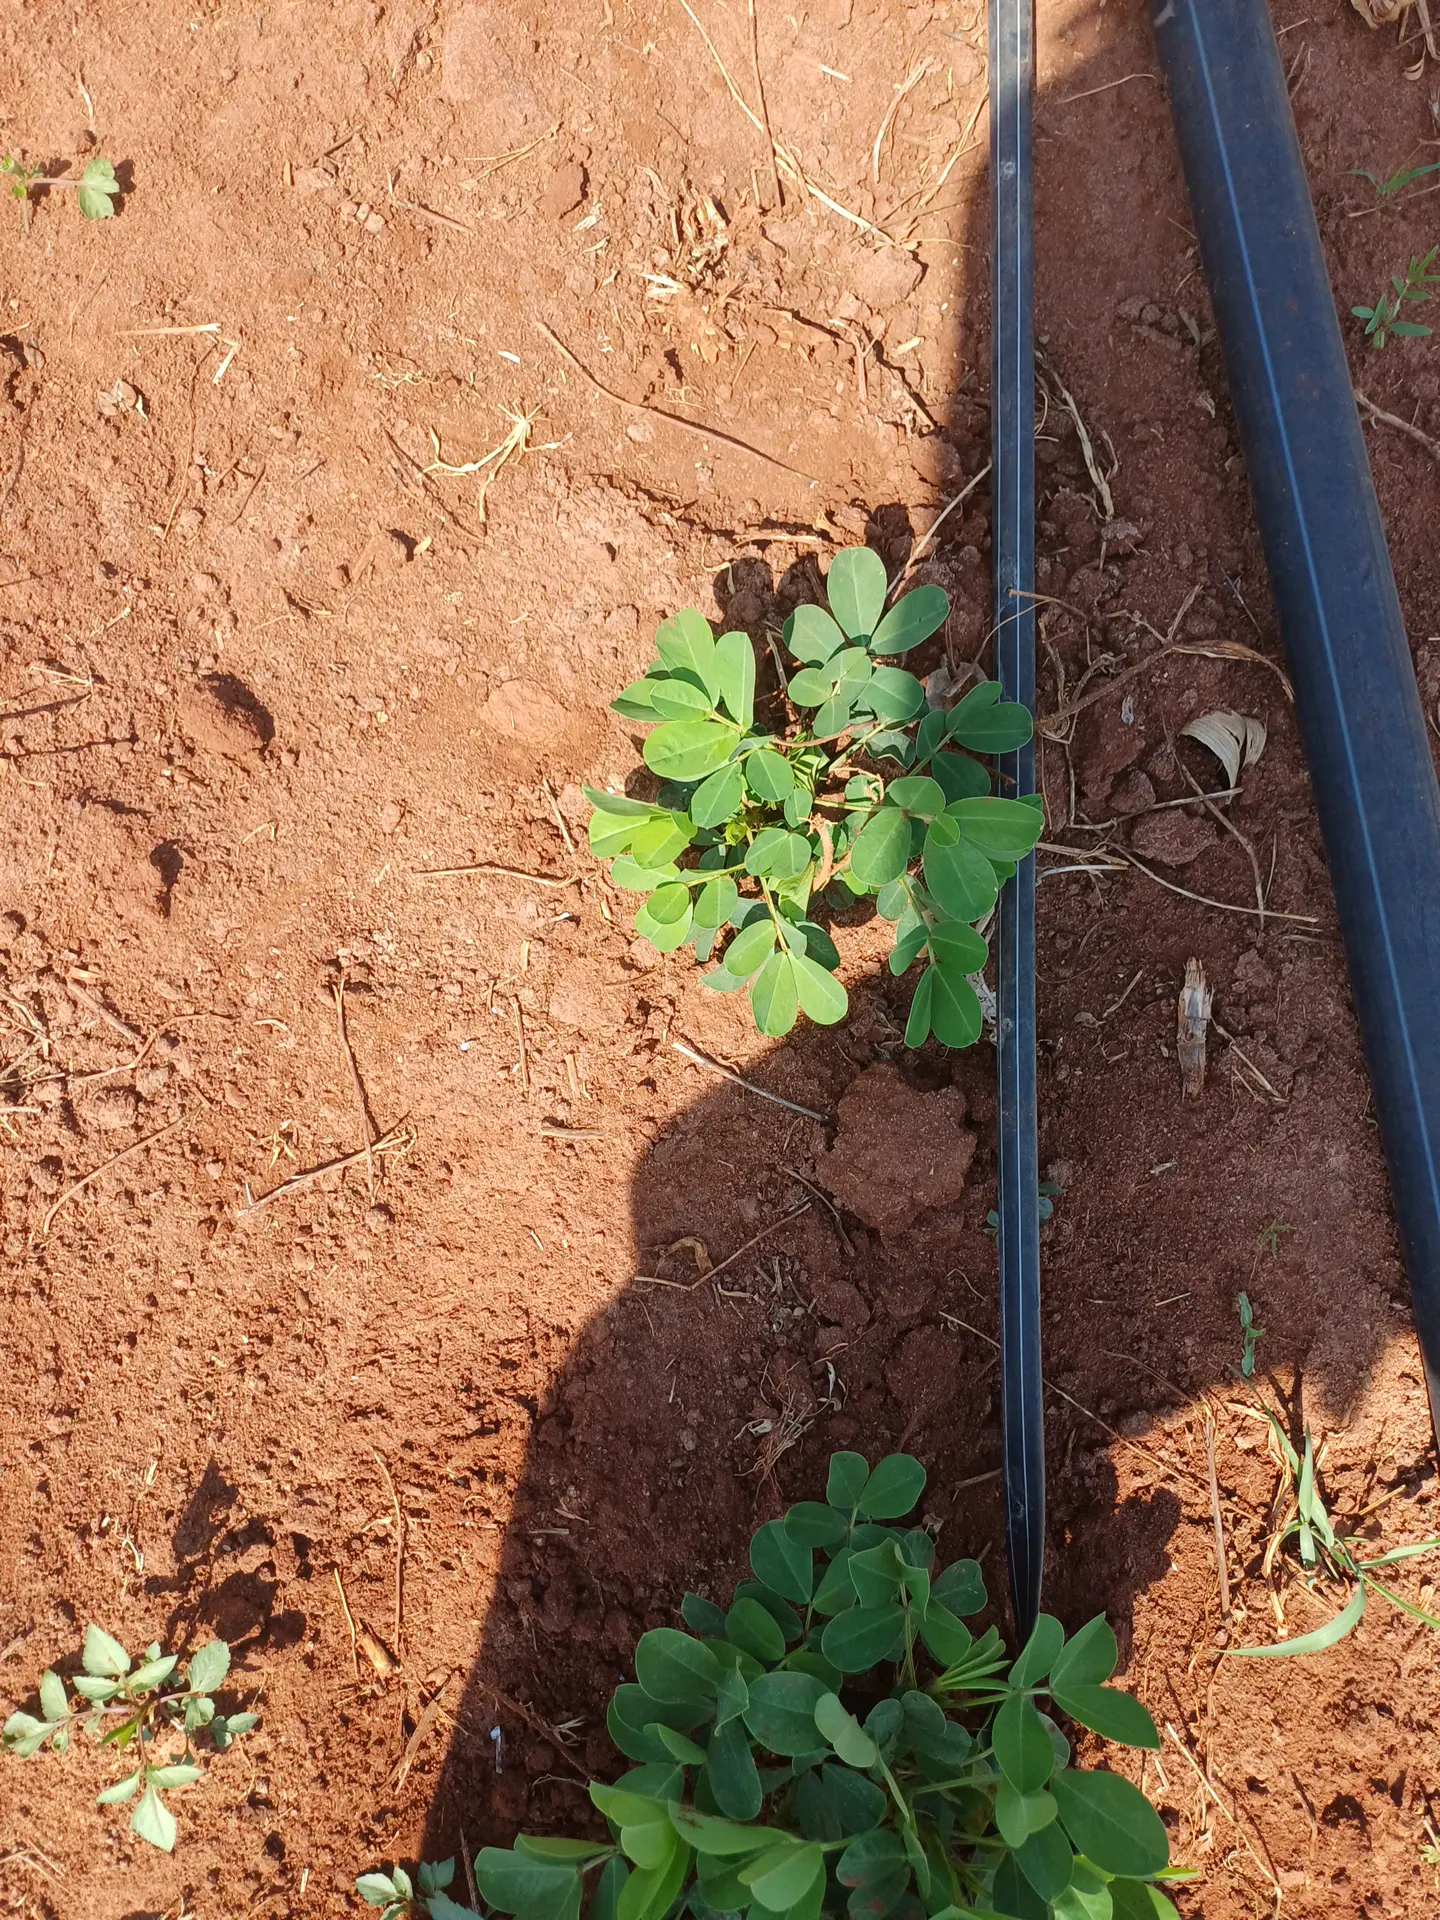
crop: groundnut
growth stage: vegetative
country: Kenya
